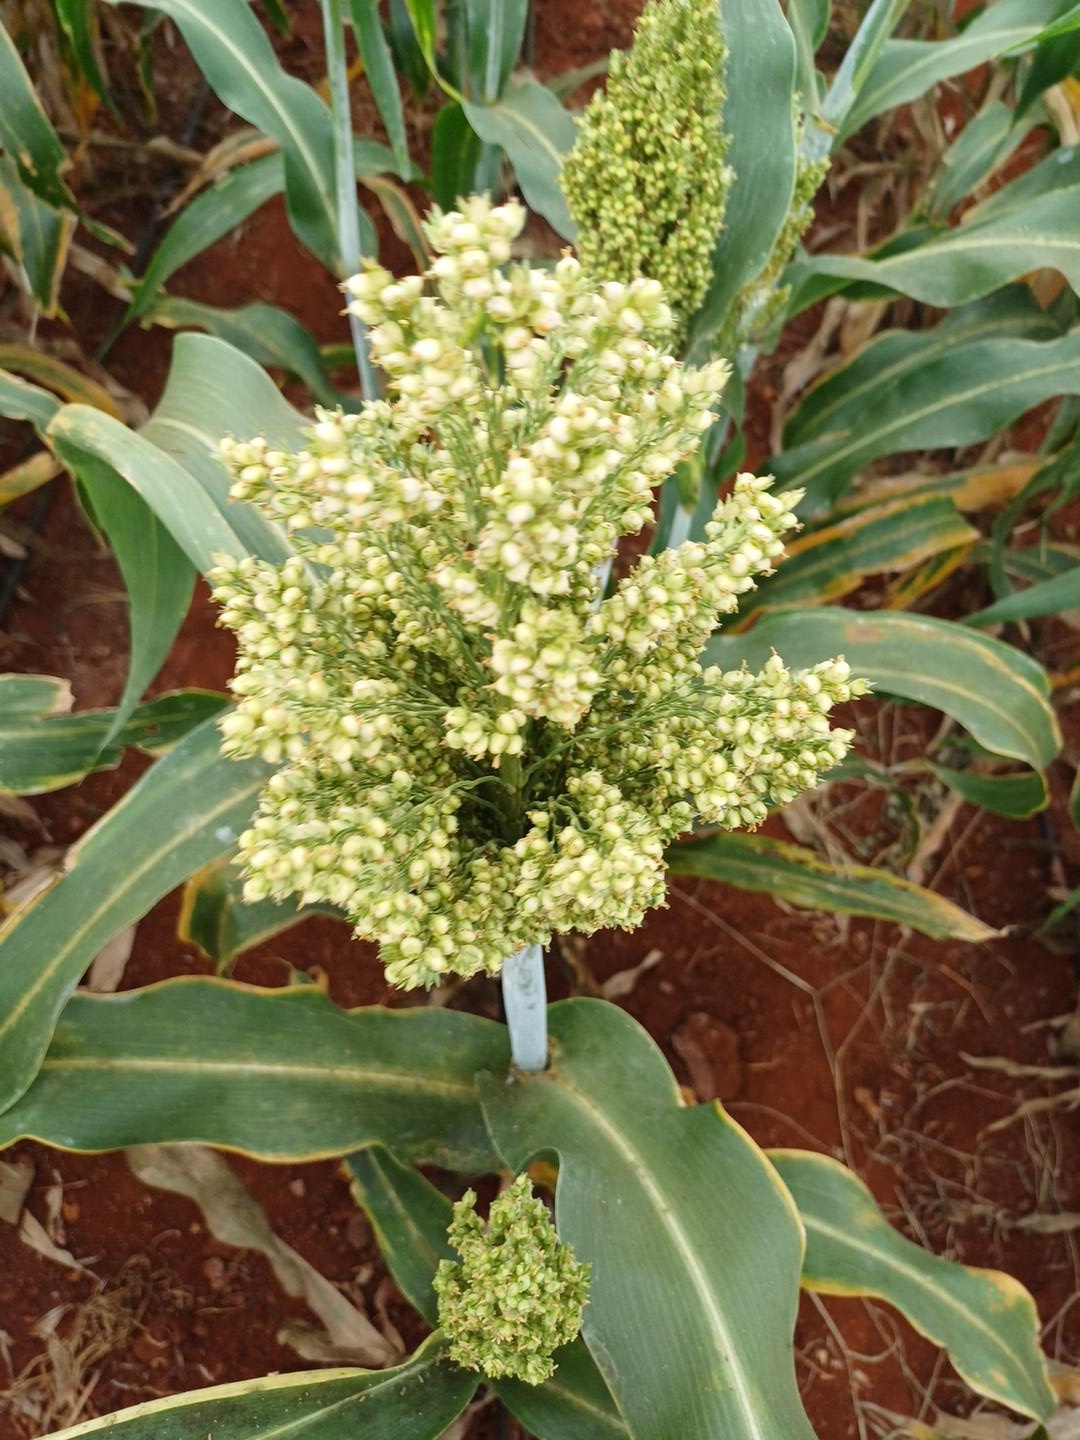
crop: sorghum
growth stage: filling grain
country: Kenya
